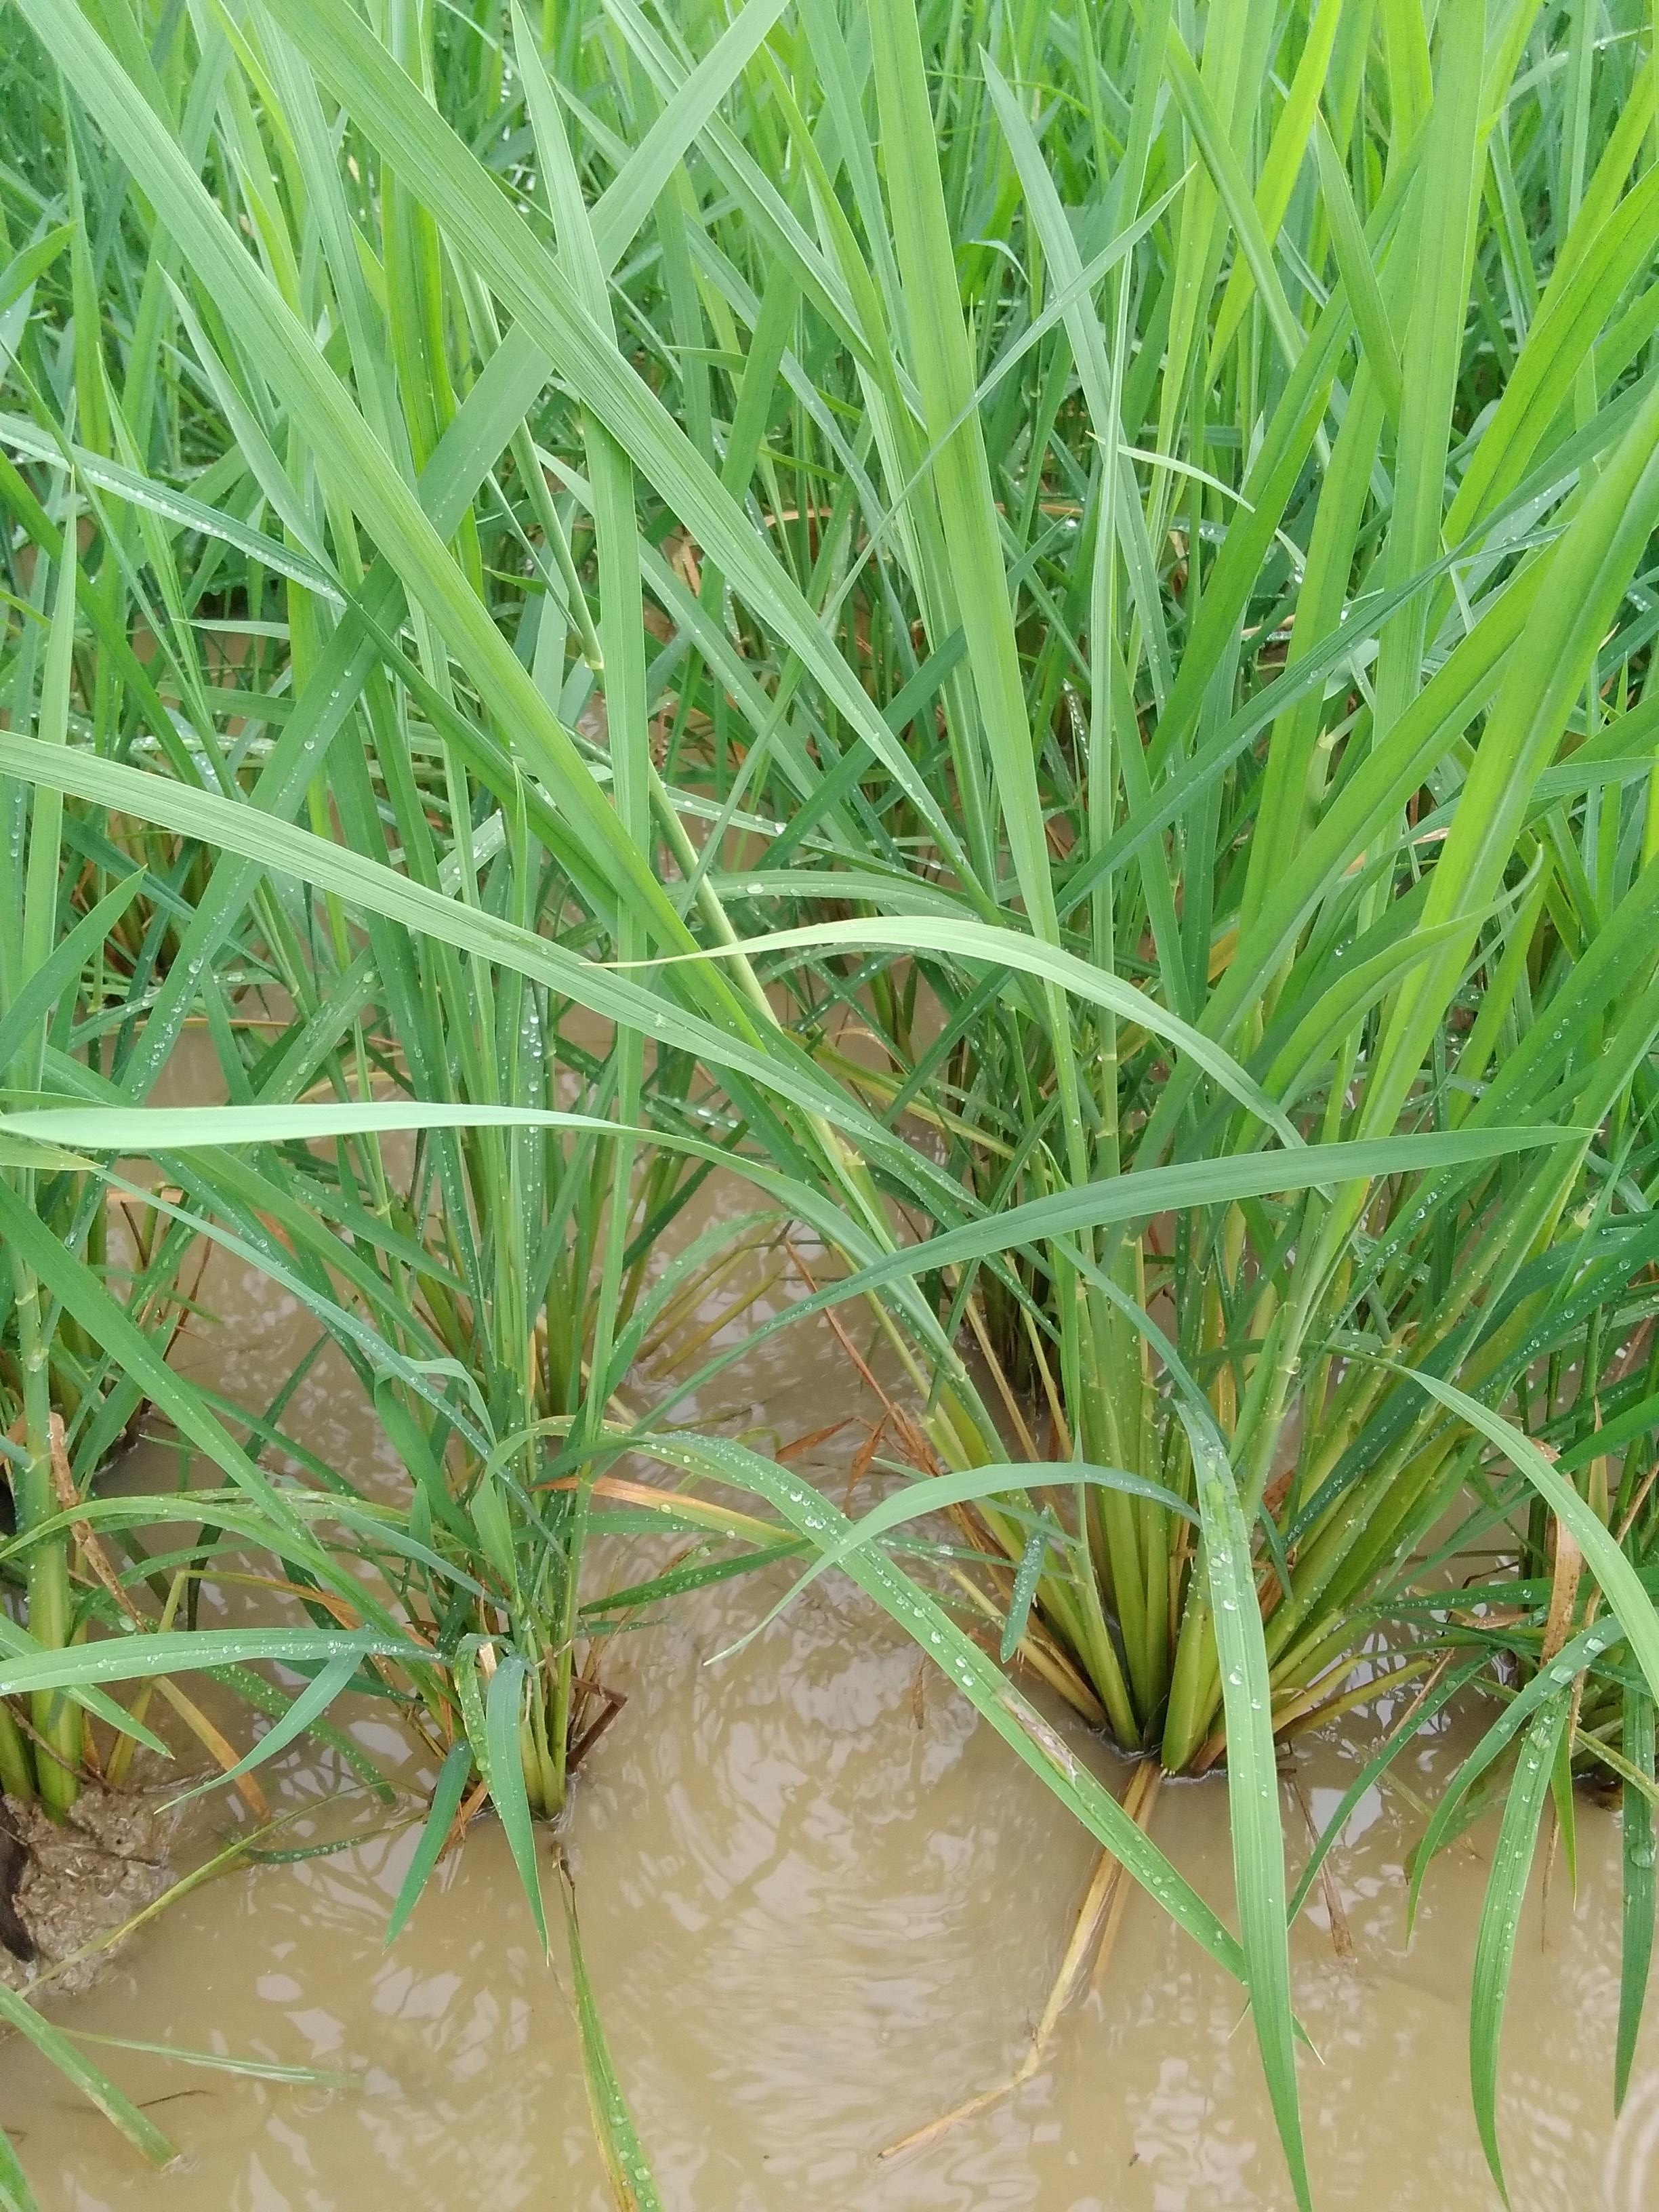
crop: rice
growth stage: elongation stem
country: Nigeria
